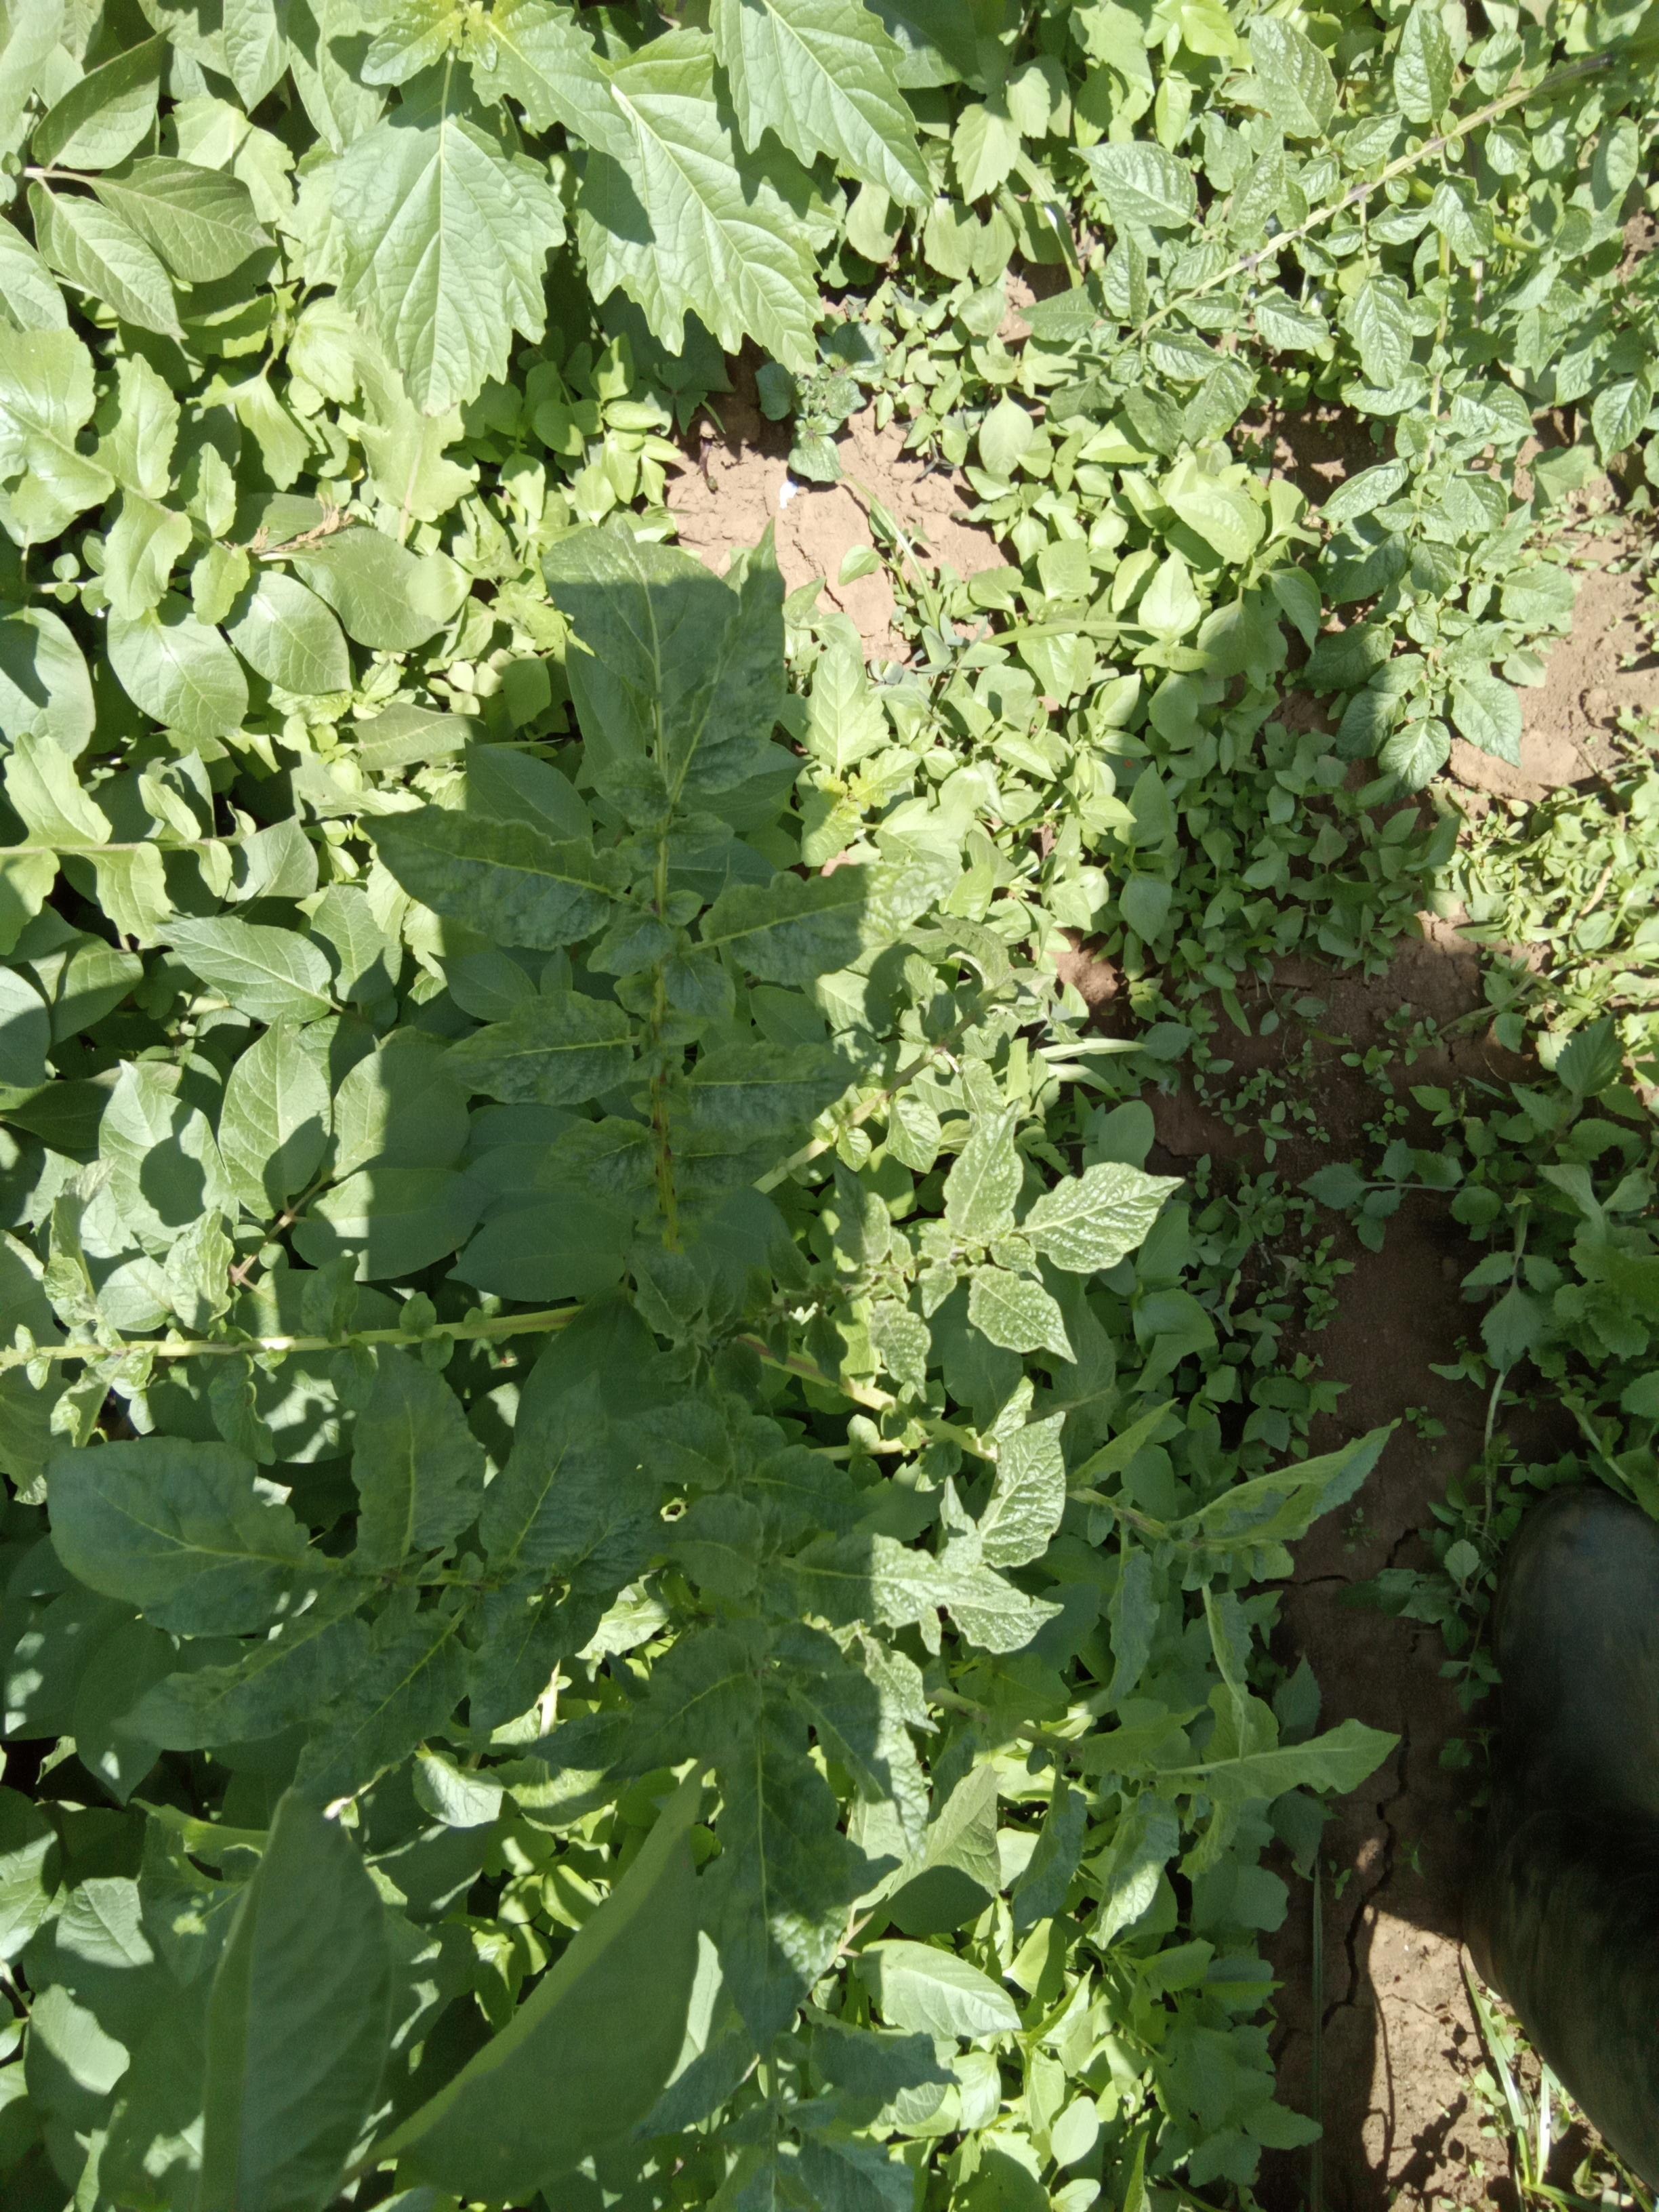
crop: potato
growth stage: vegetative
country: Kenya
